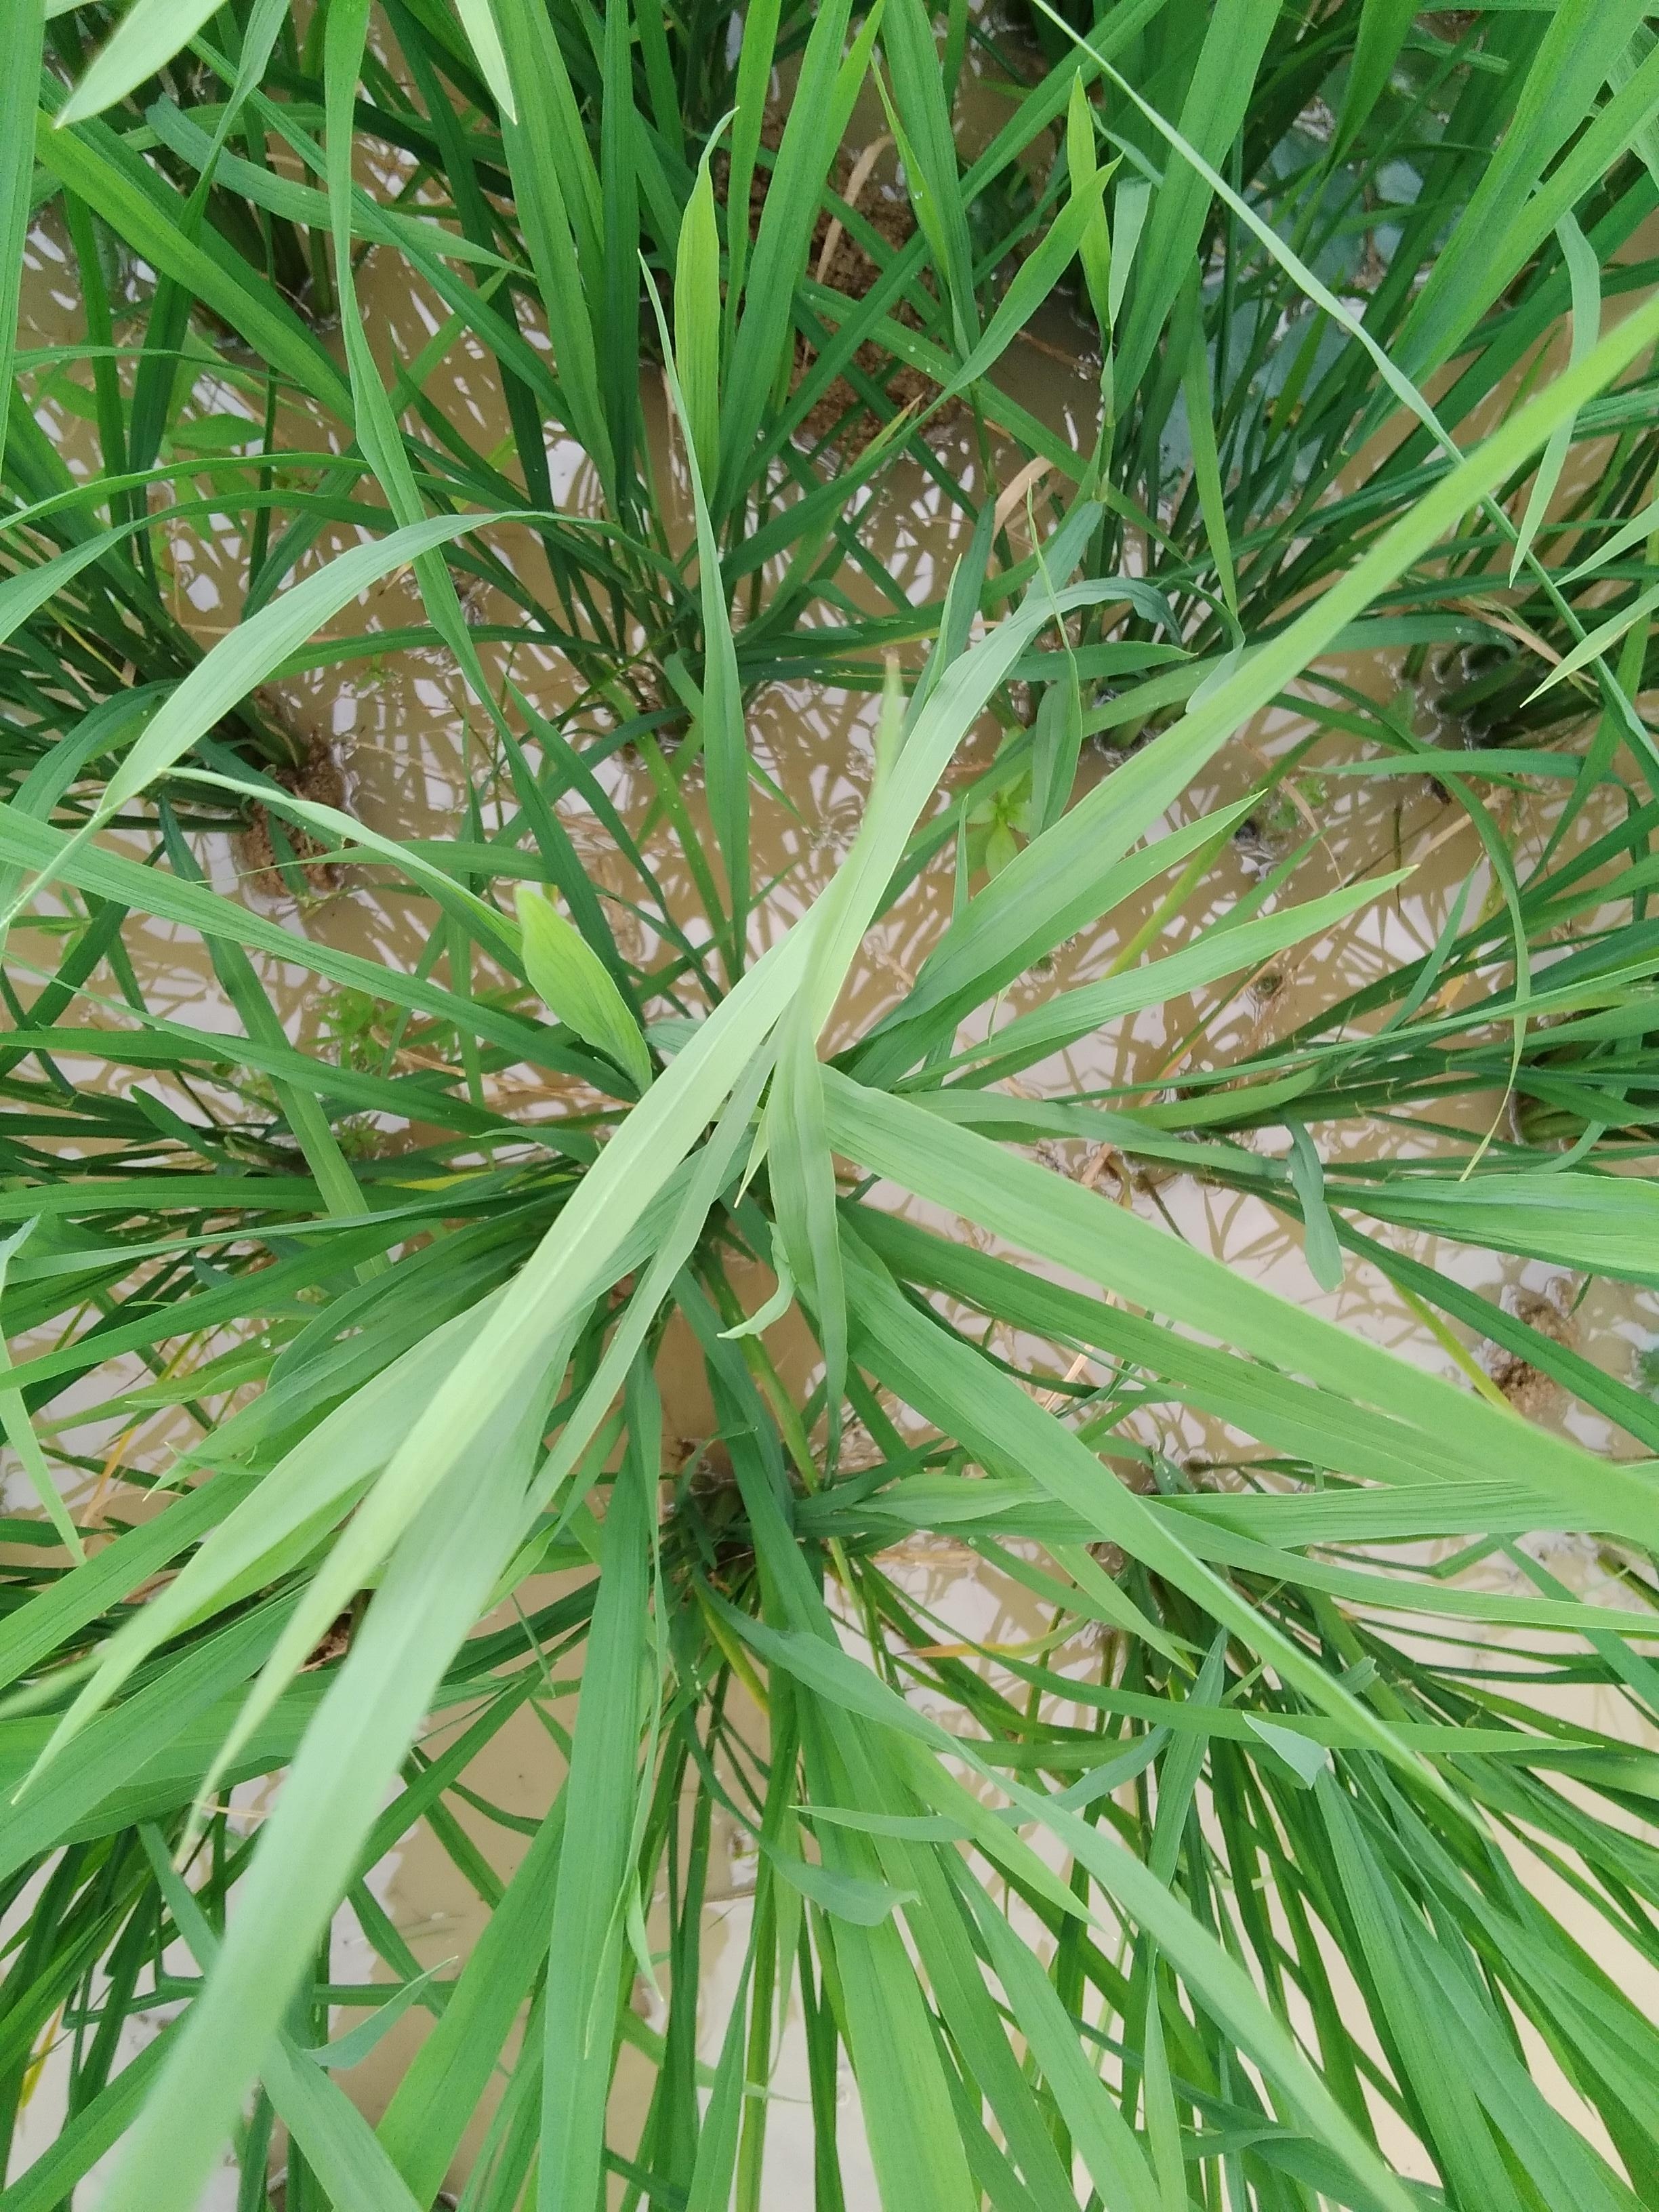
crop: rice
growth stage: vegetative
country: Nigeria
